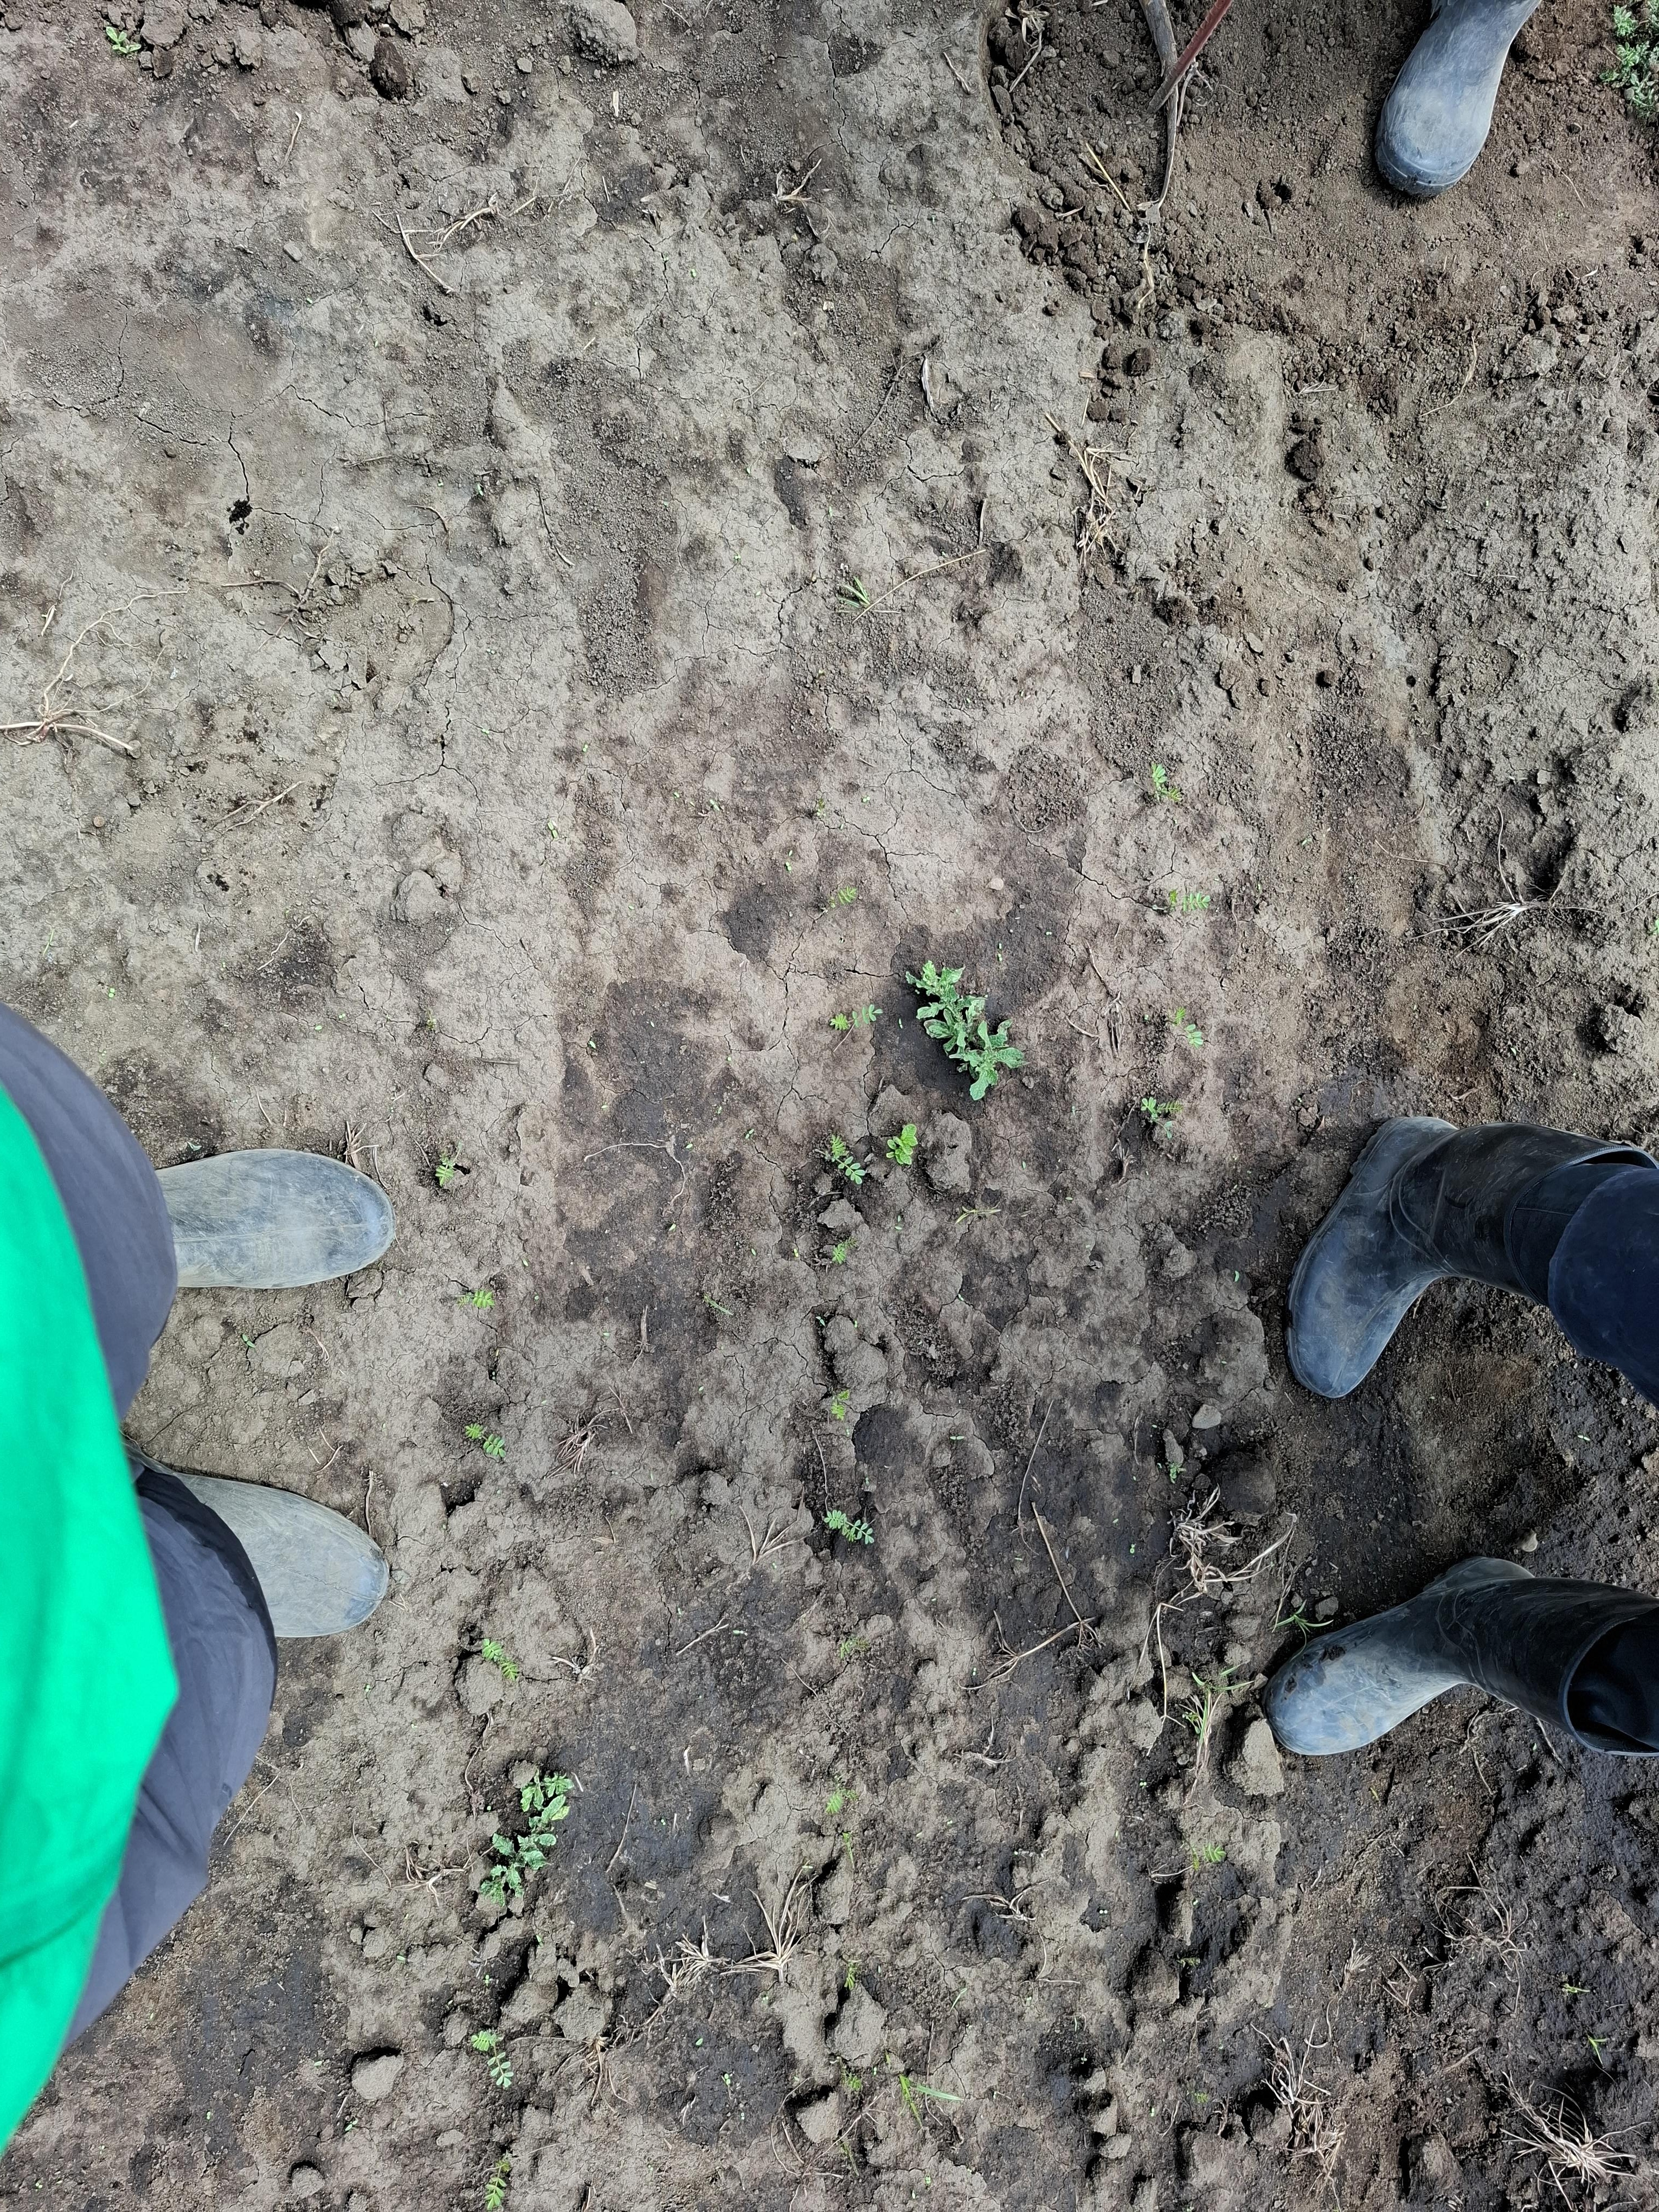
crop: chickpea
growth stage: emergence
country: Tanzania
